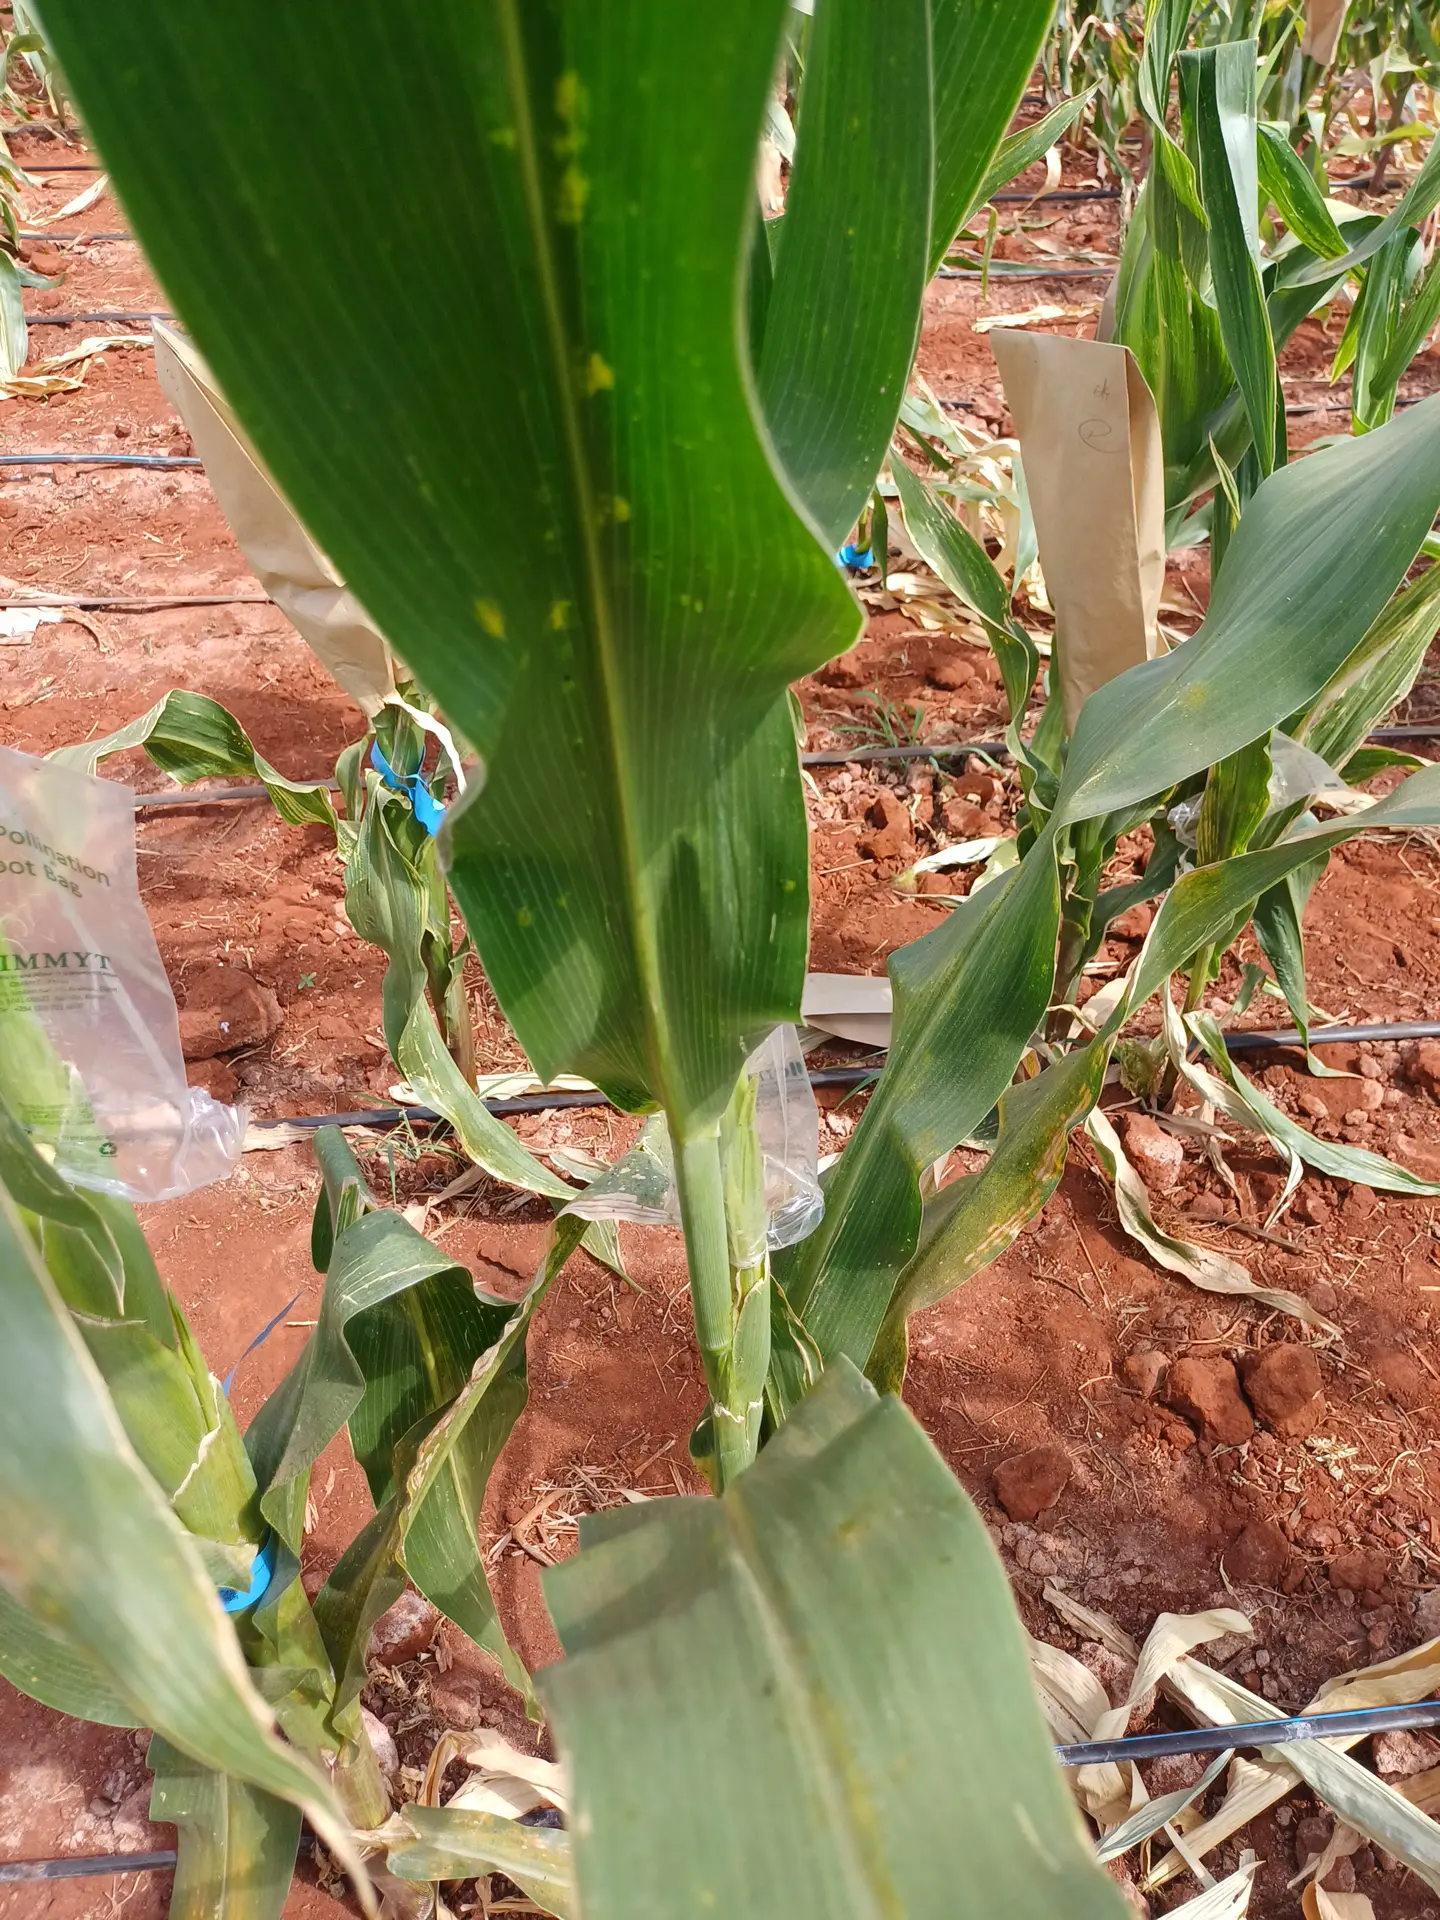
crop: maize
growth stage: flowering
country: Kenya
